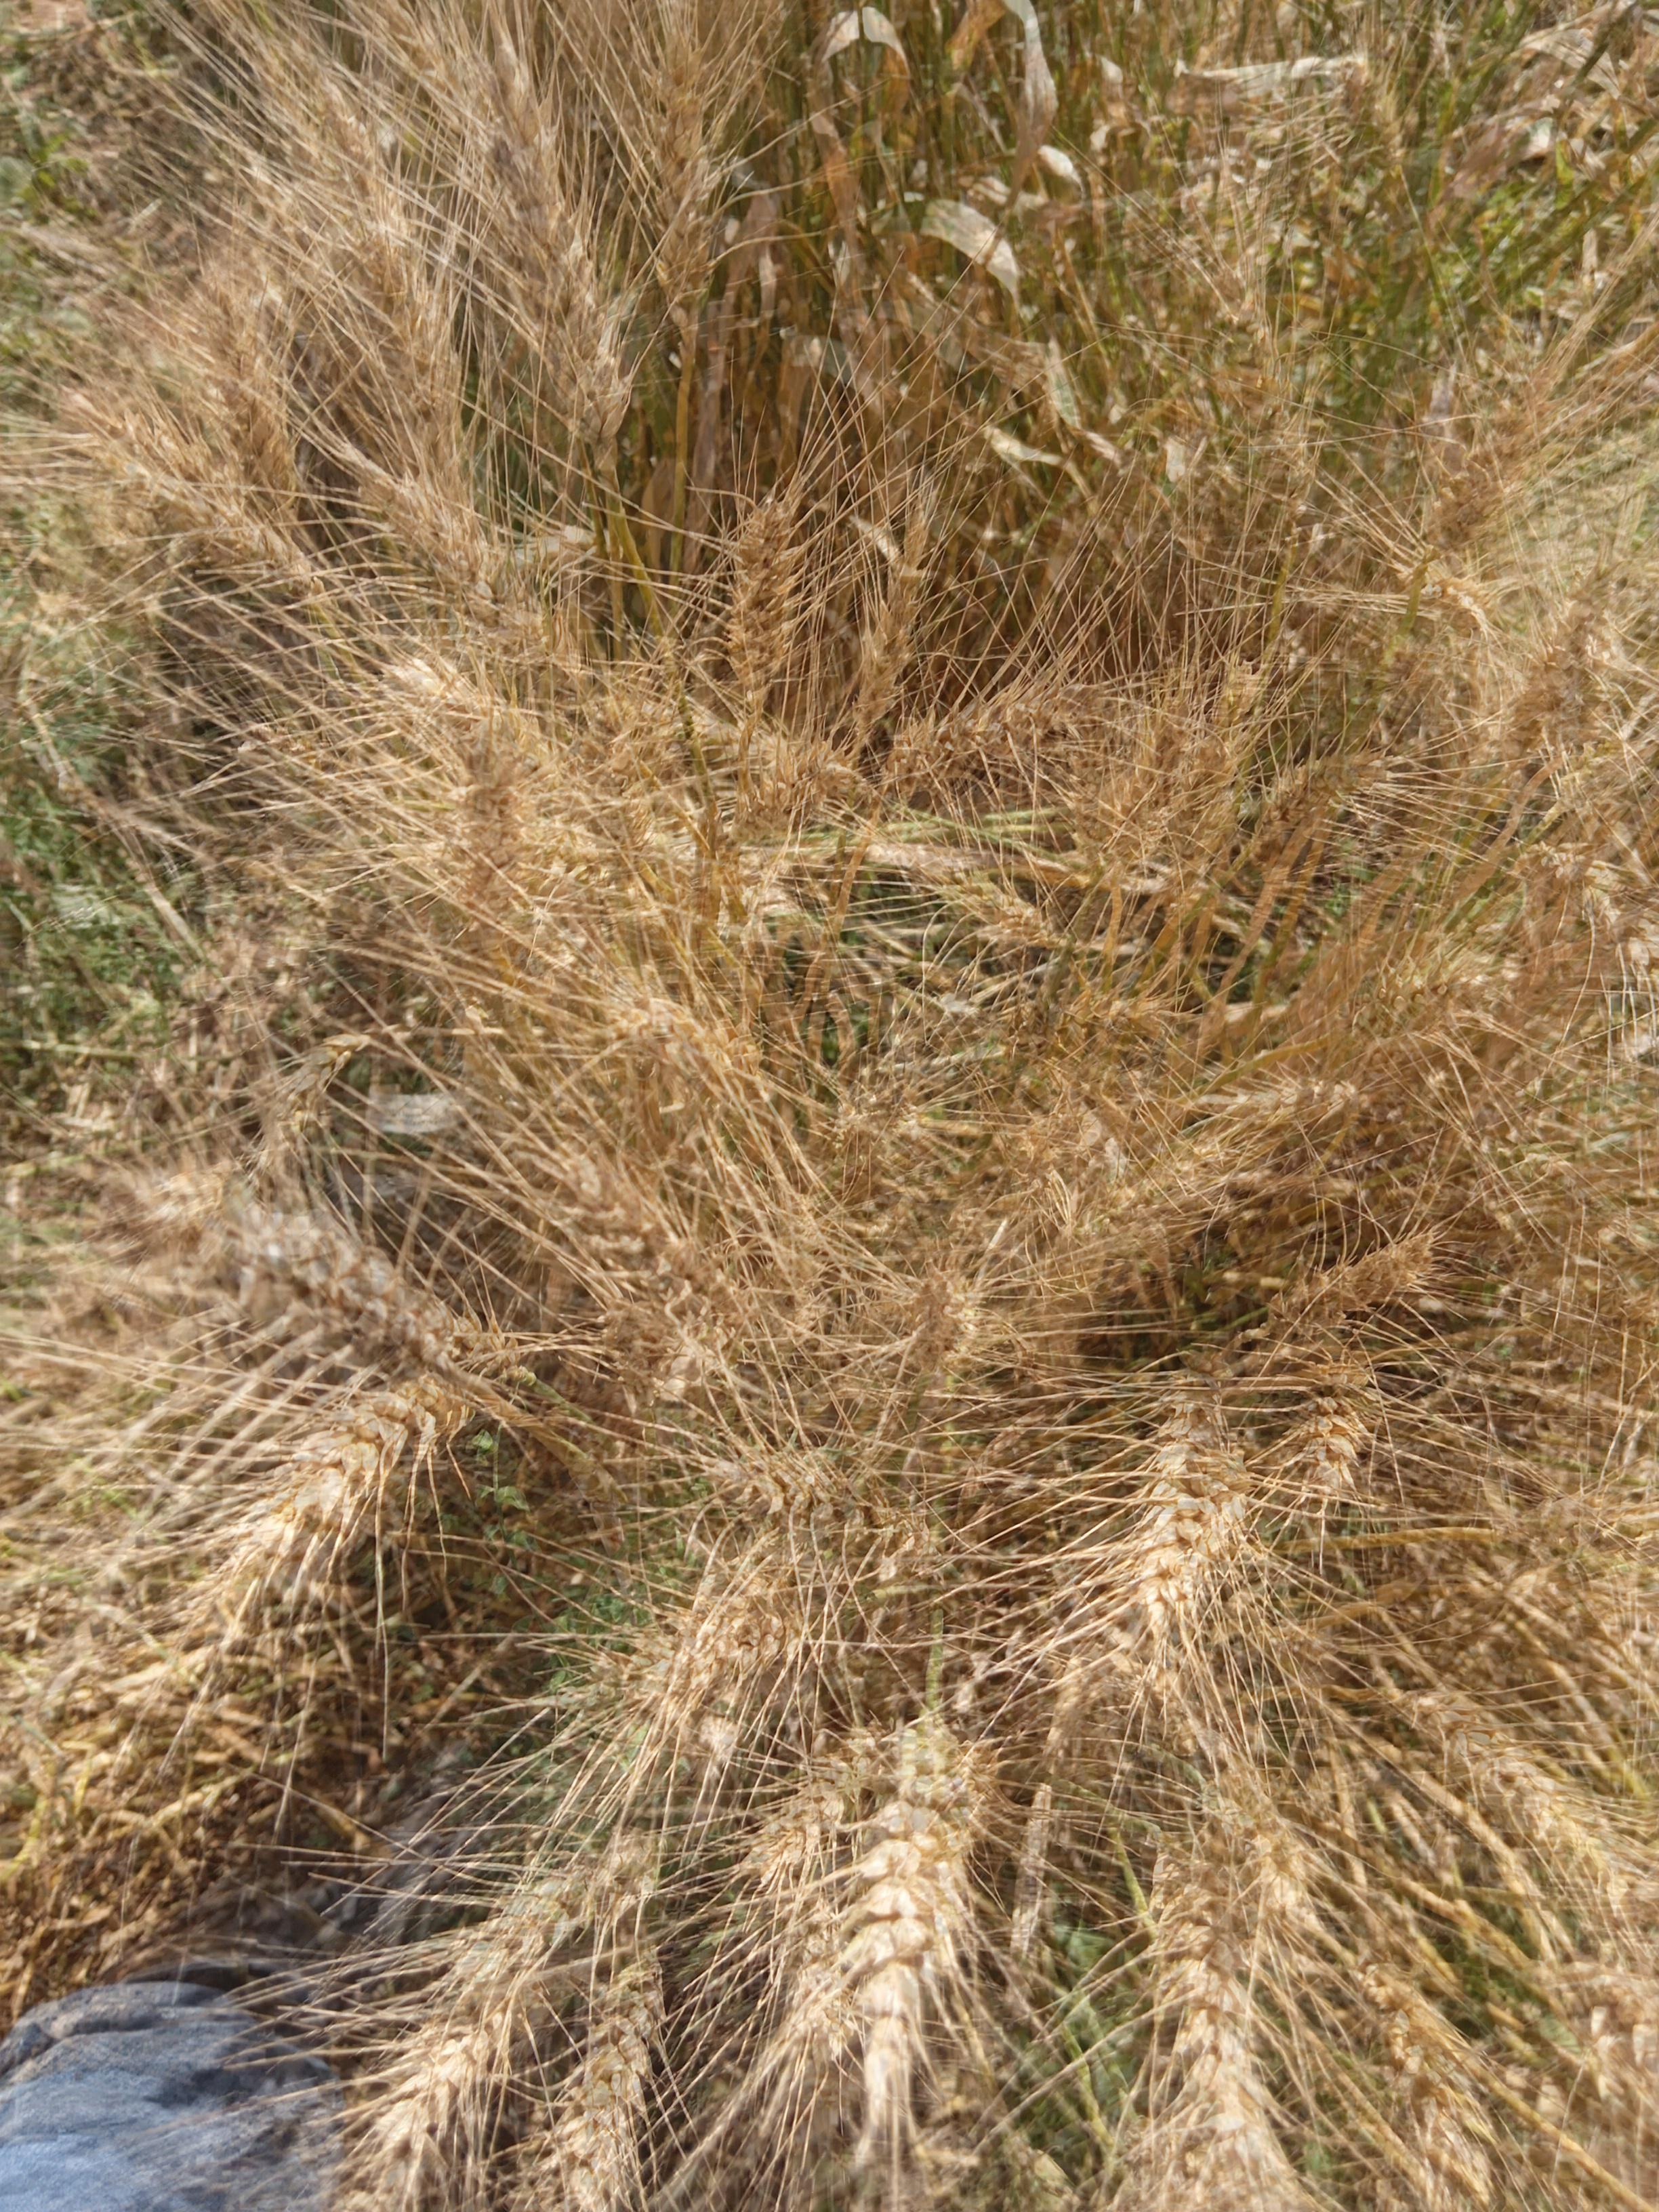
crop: wheat
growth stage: maturity
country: Kenya
